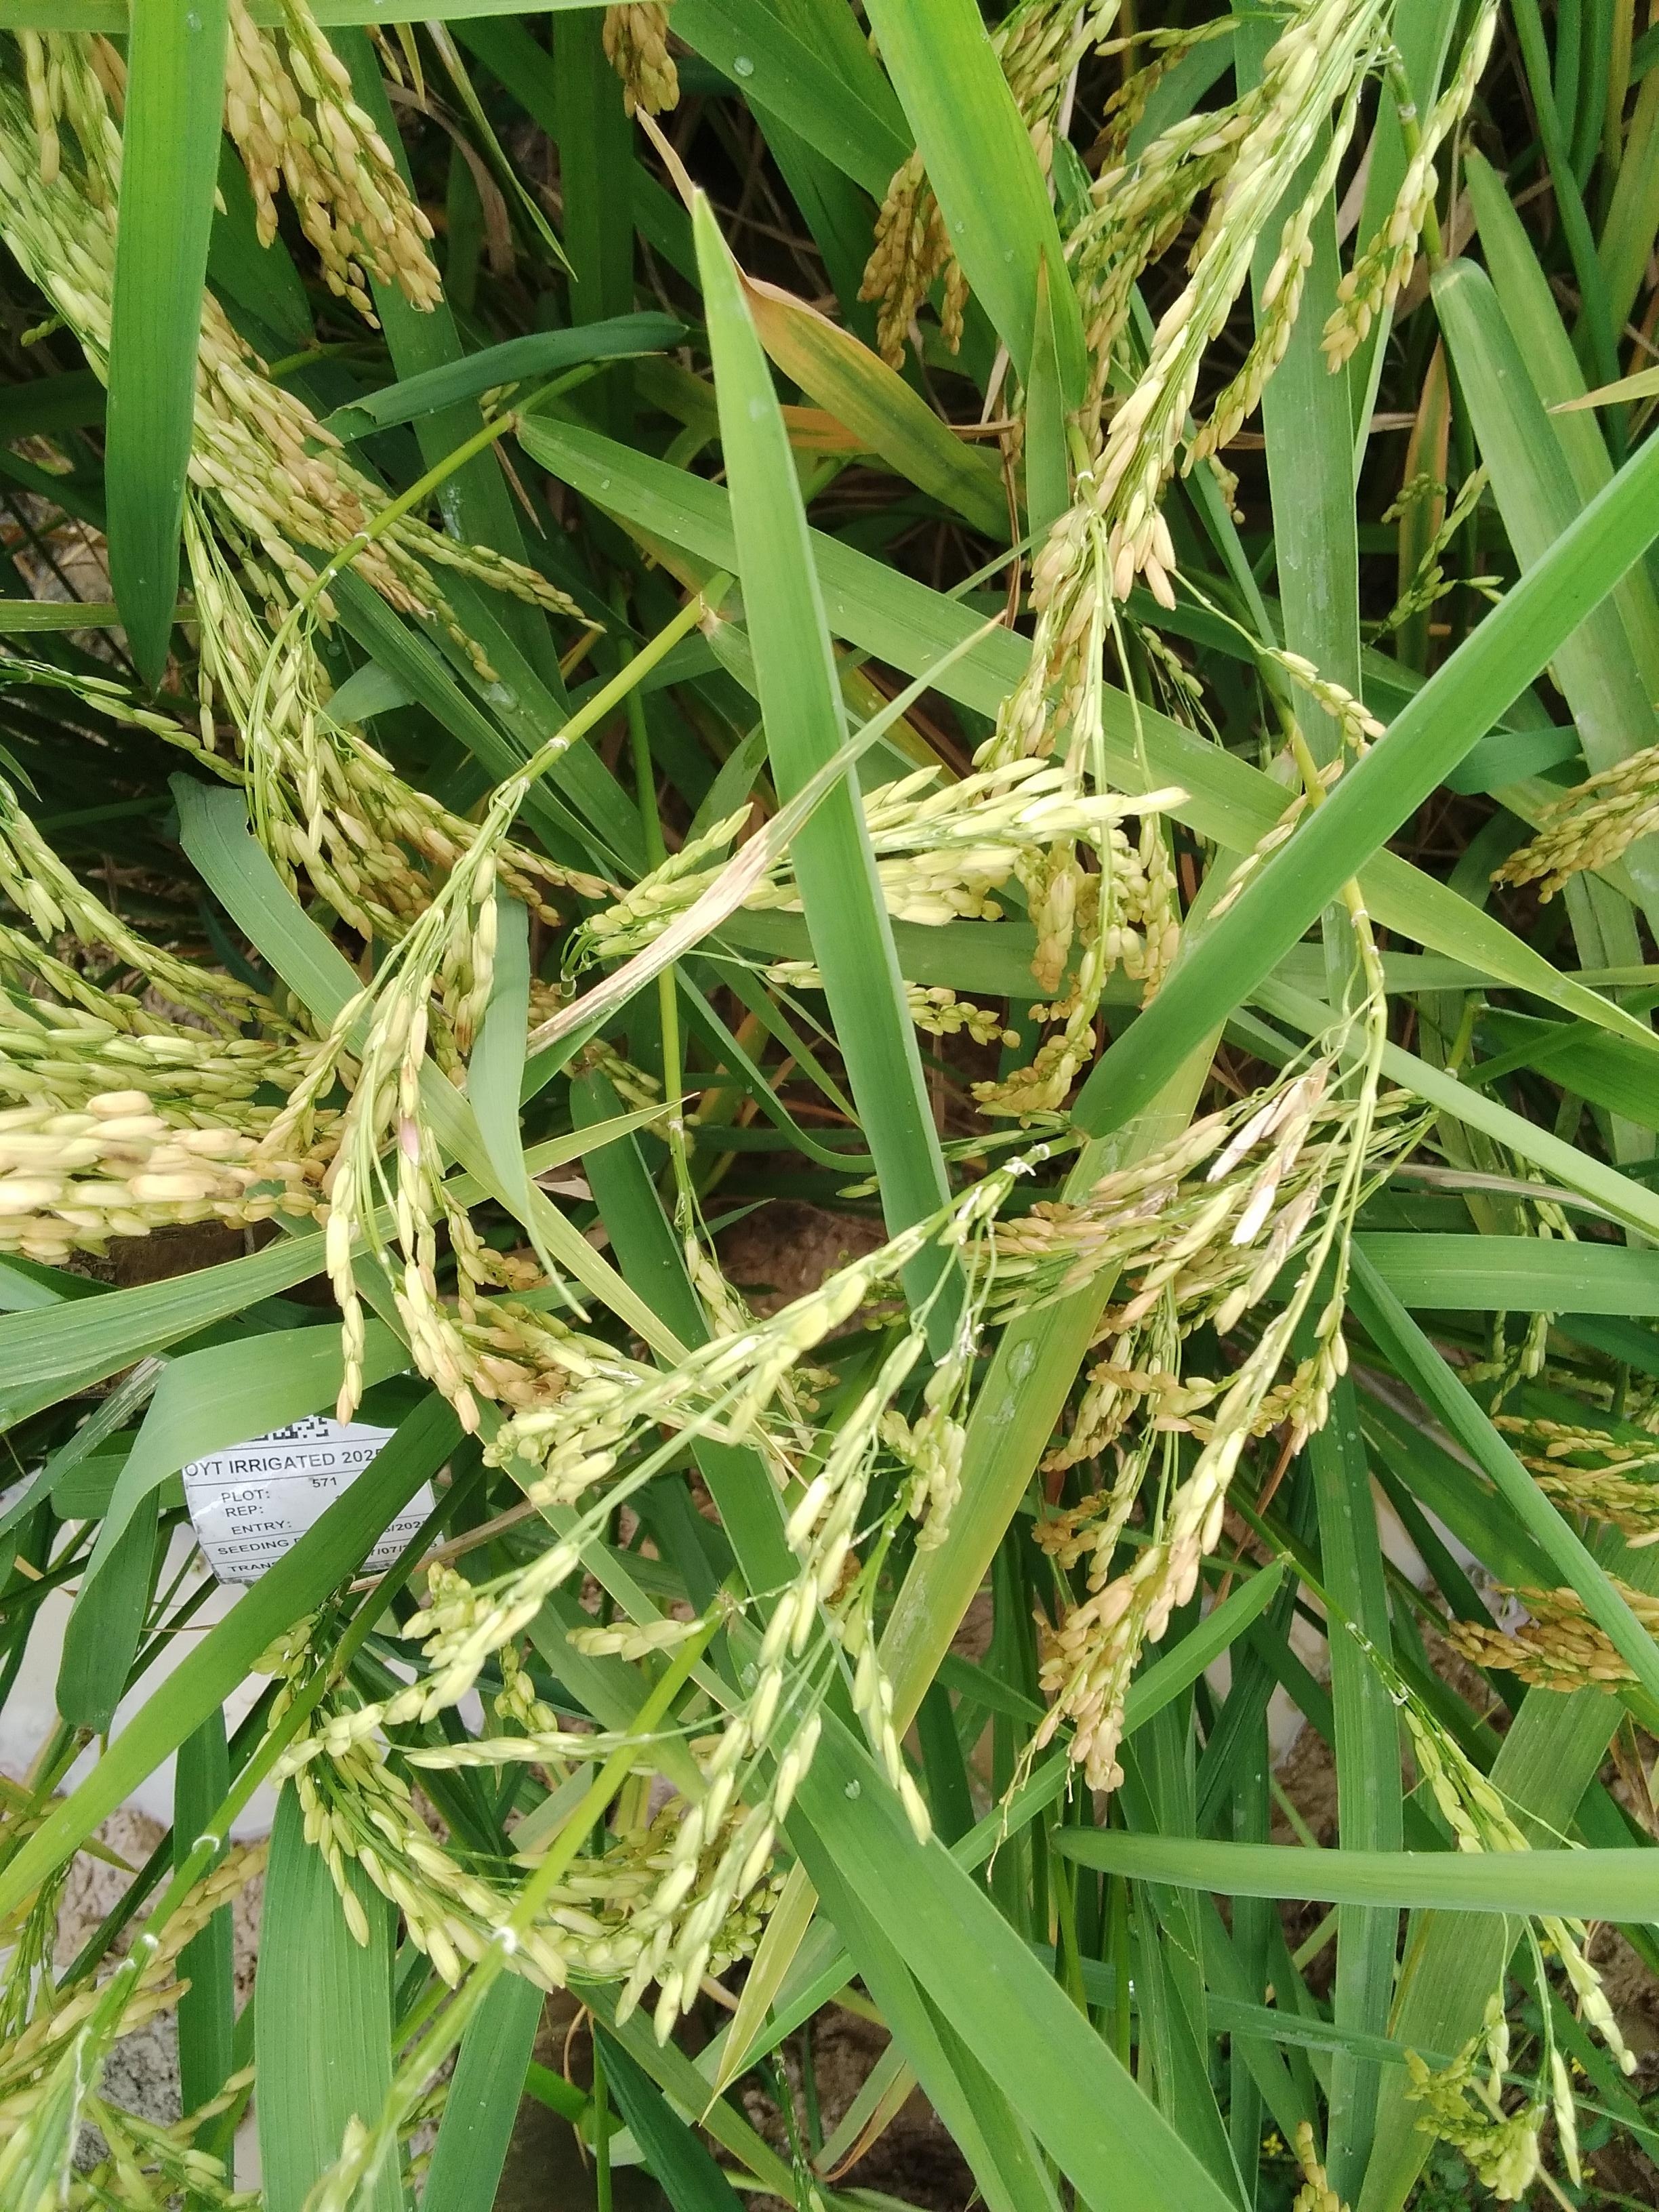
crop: rice
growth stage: ripening
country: Nigeria
